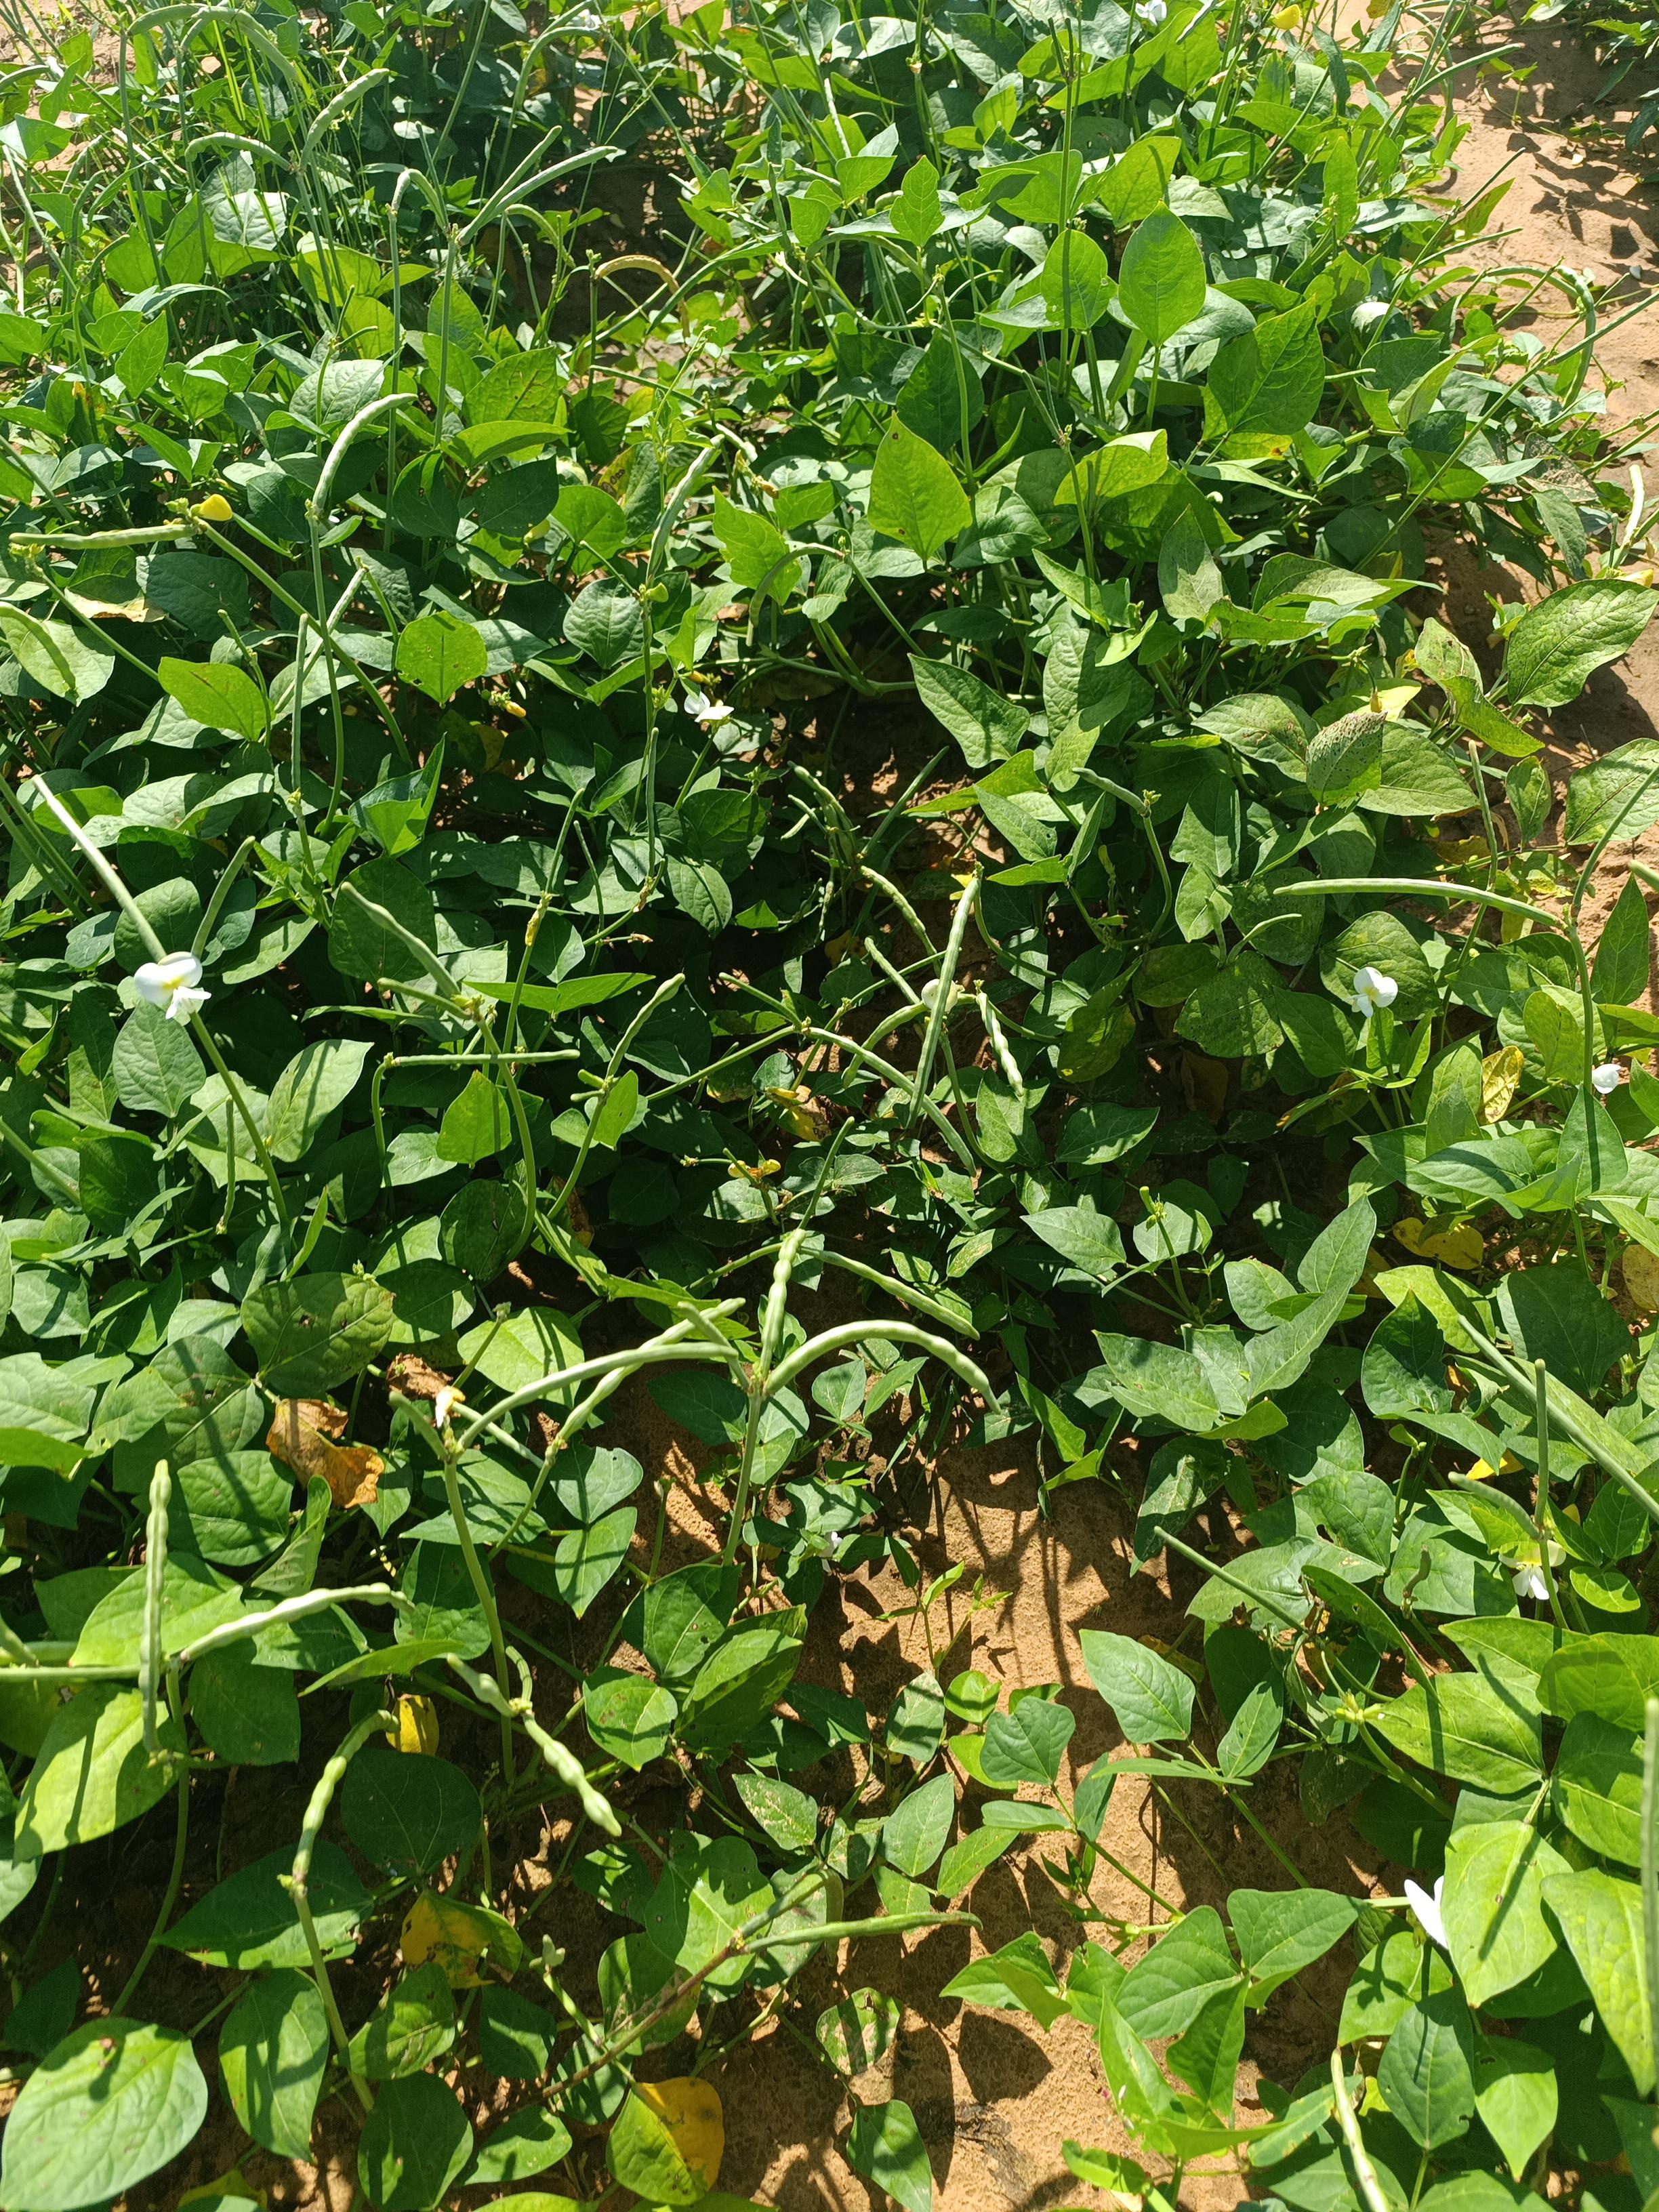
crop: cowpea
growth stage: development pod
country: Nigeria
